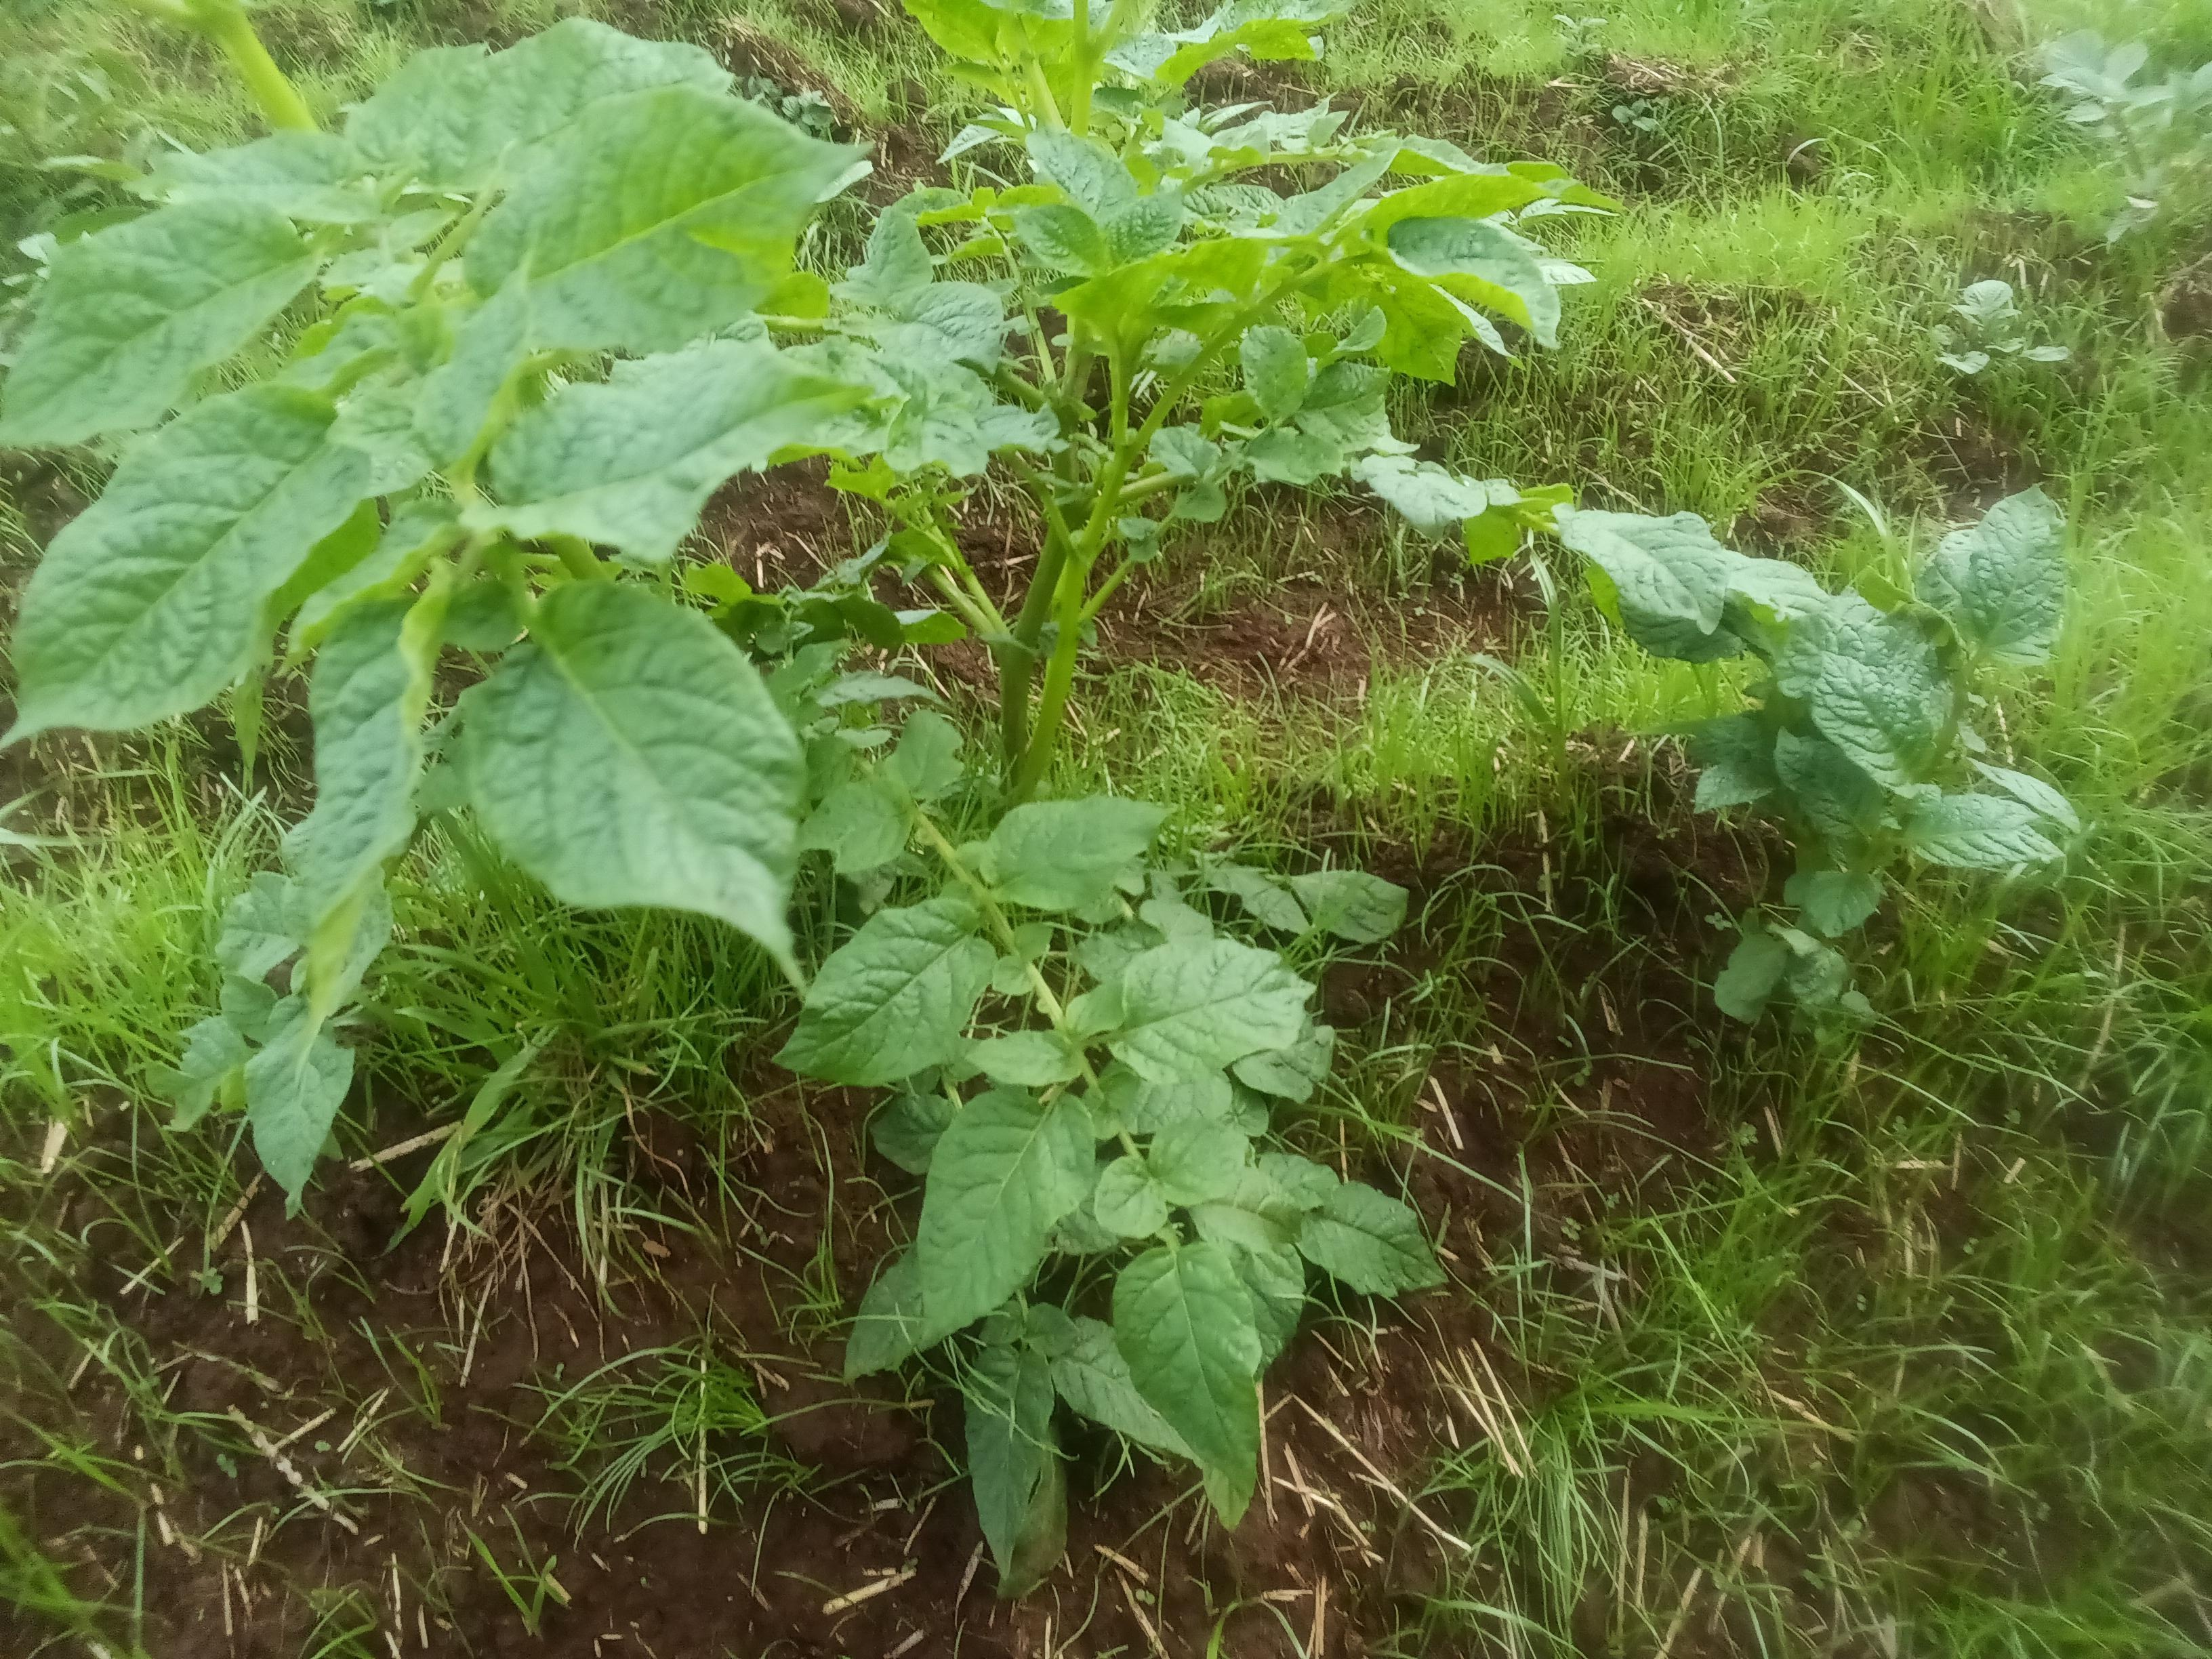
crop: potato
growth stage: vegetative
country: Kenya
